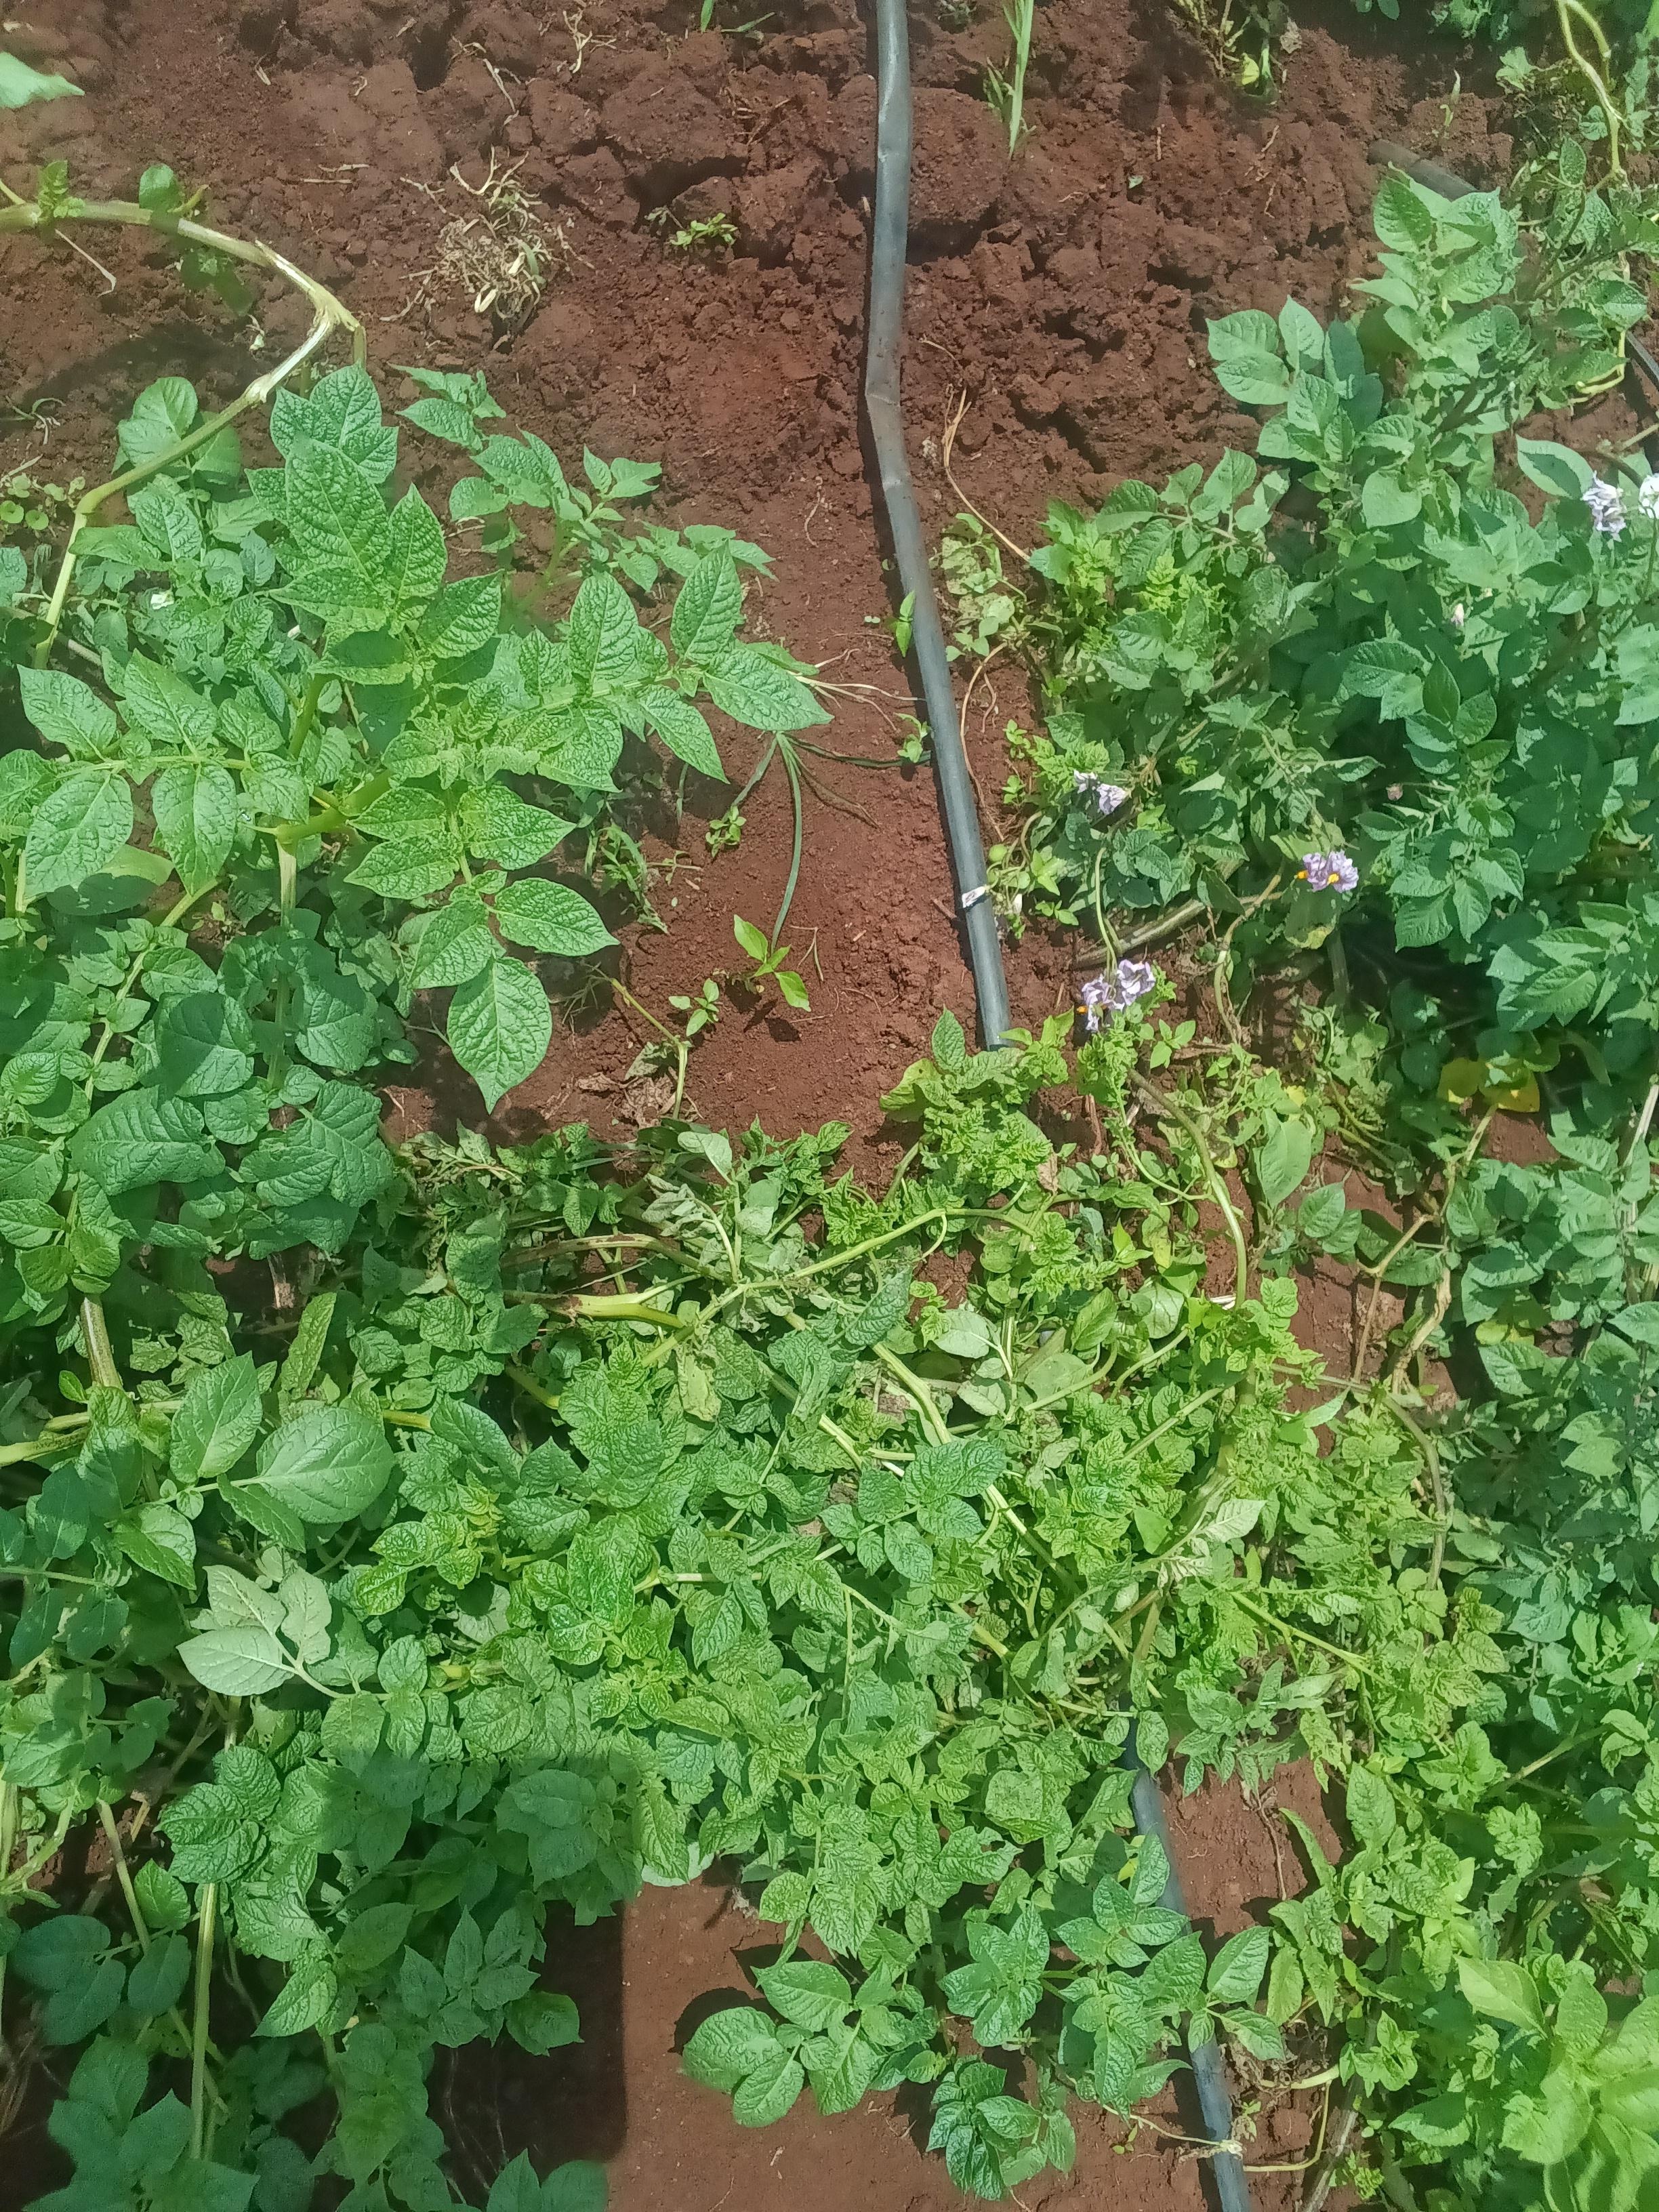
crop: potato
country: Kenya
